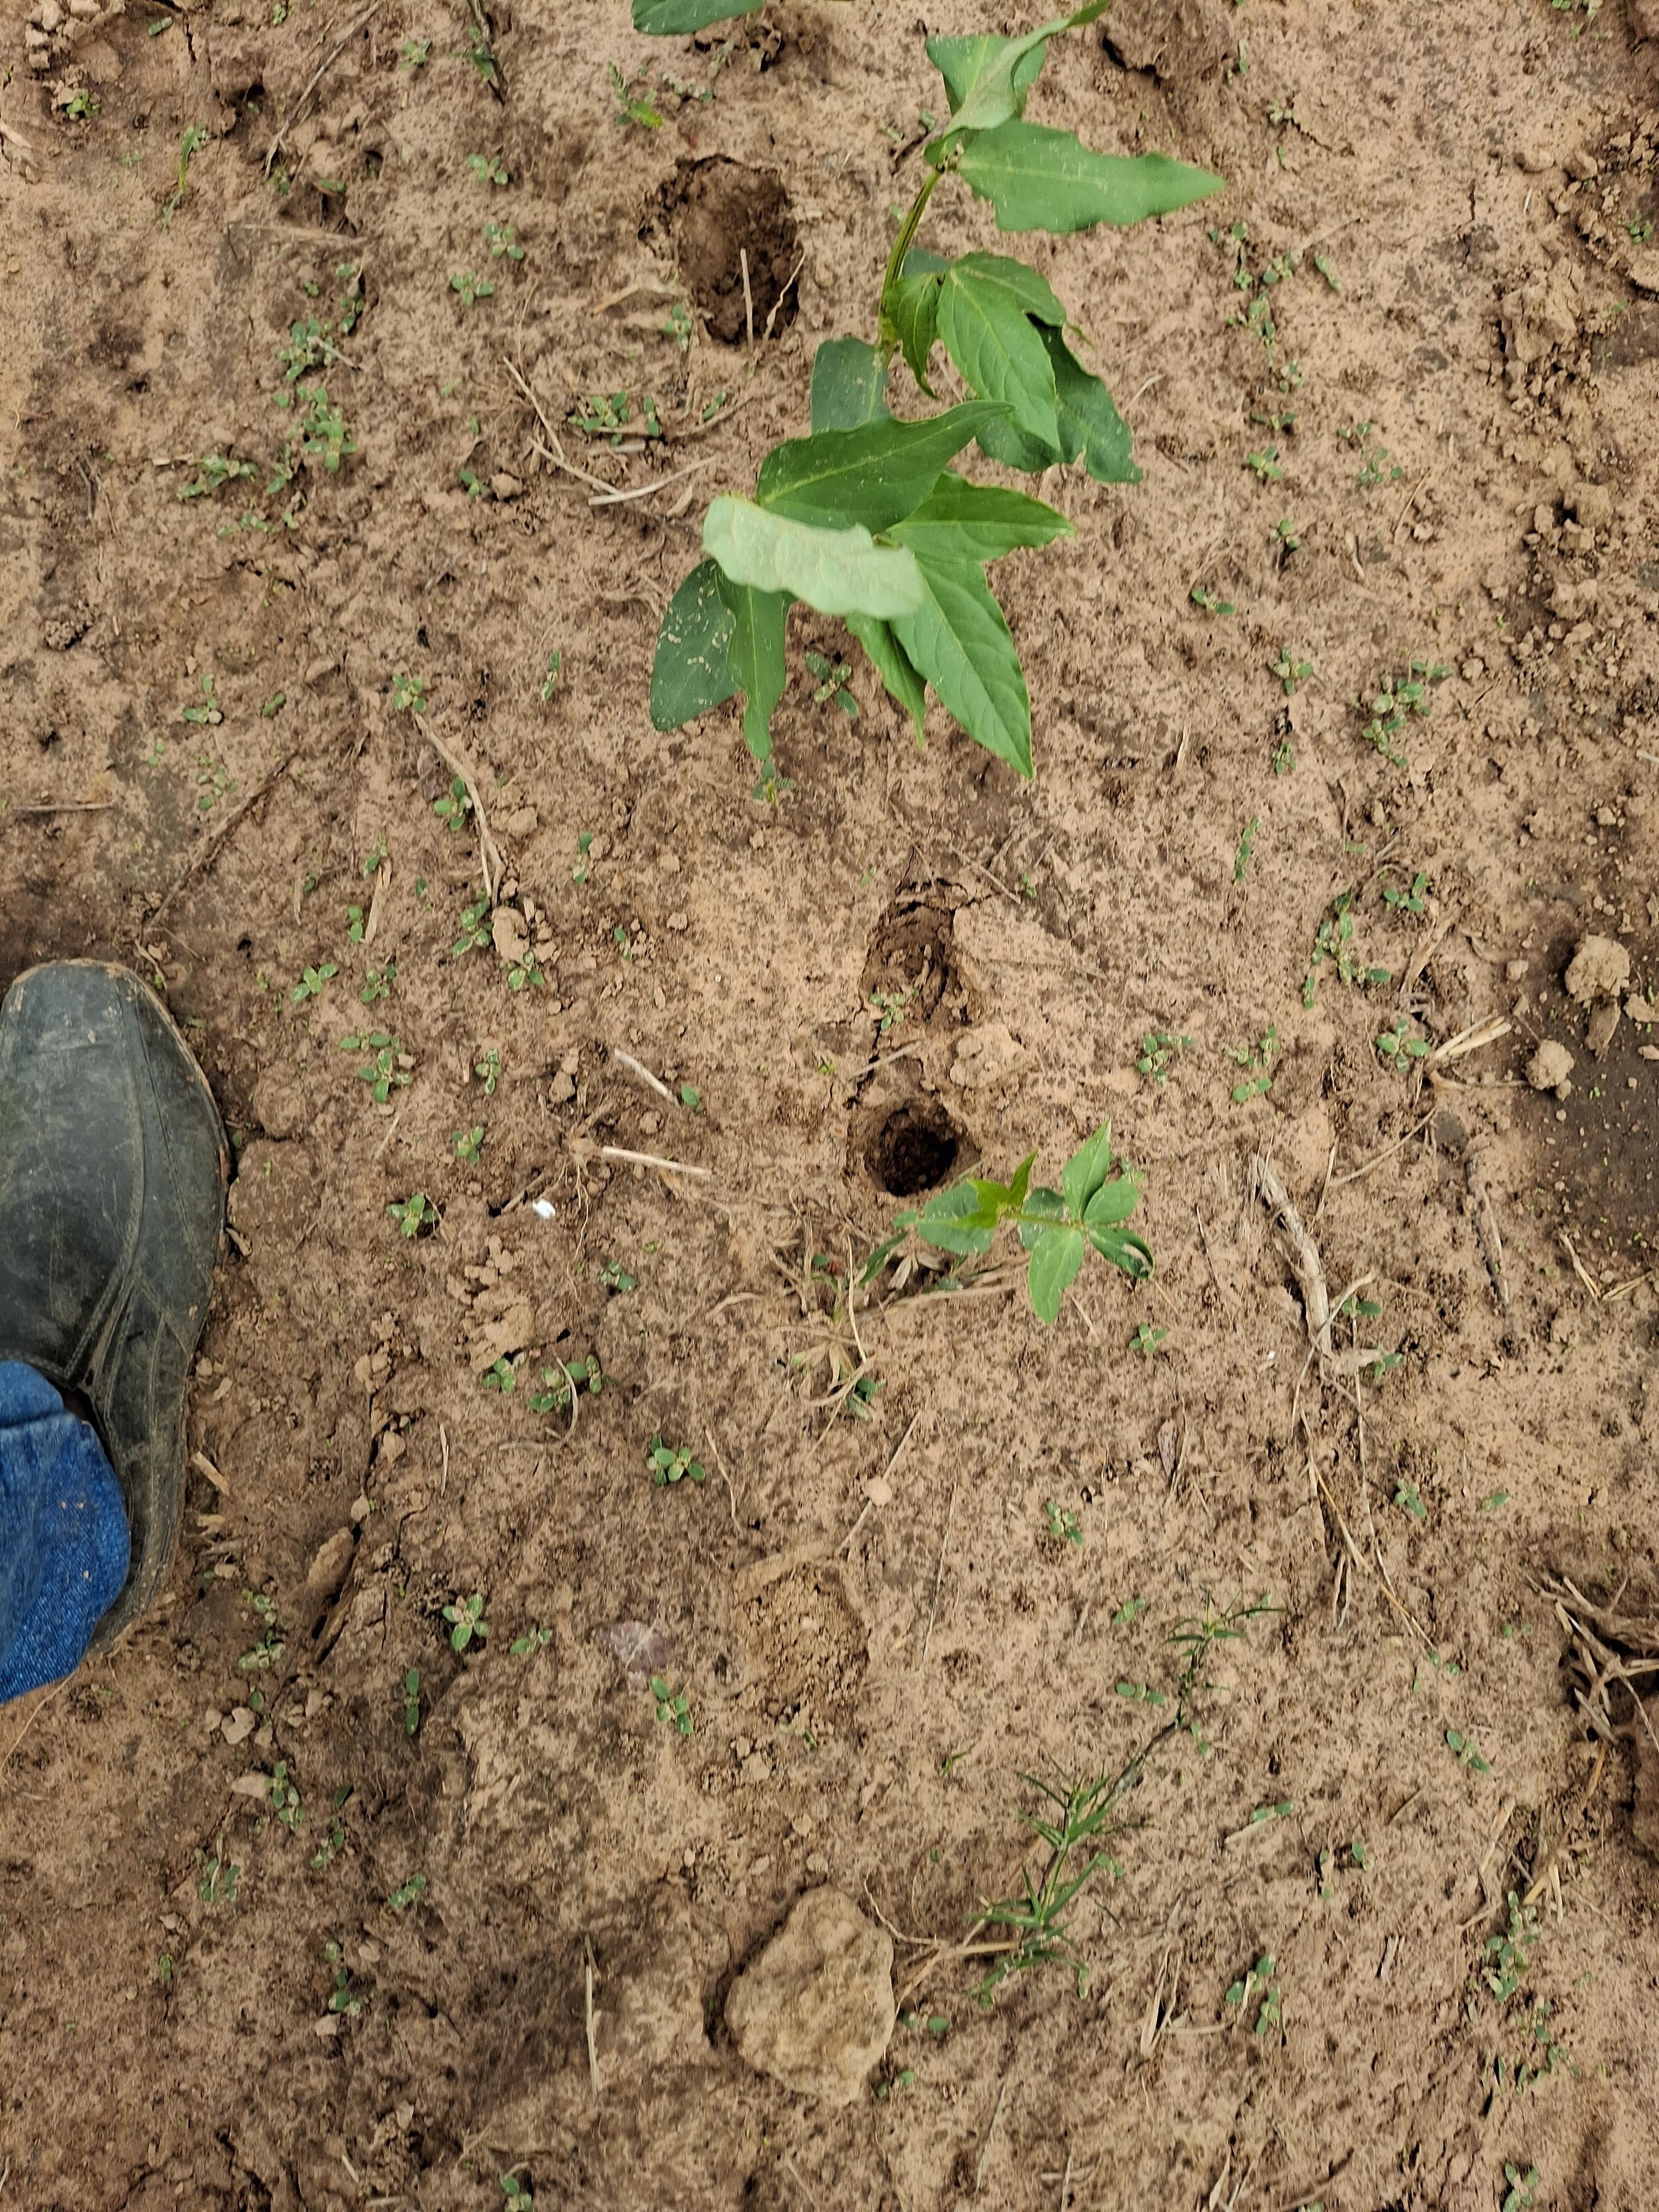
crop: cowpea
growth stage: emergence
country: Nigeria
